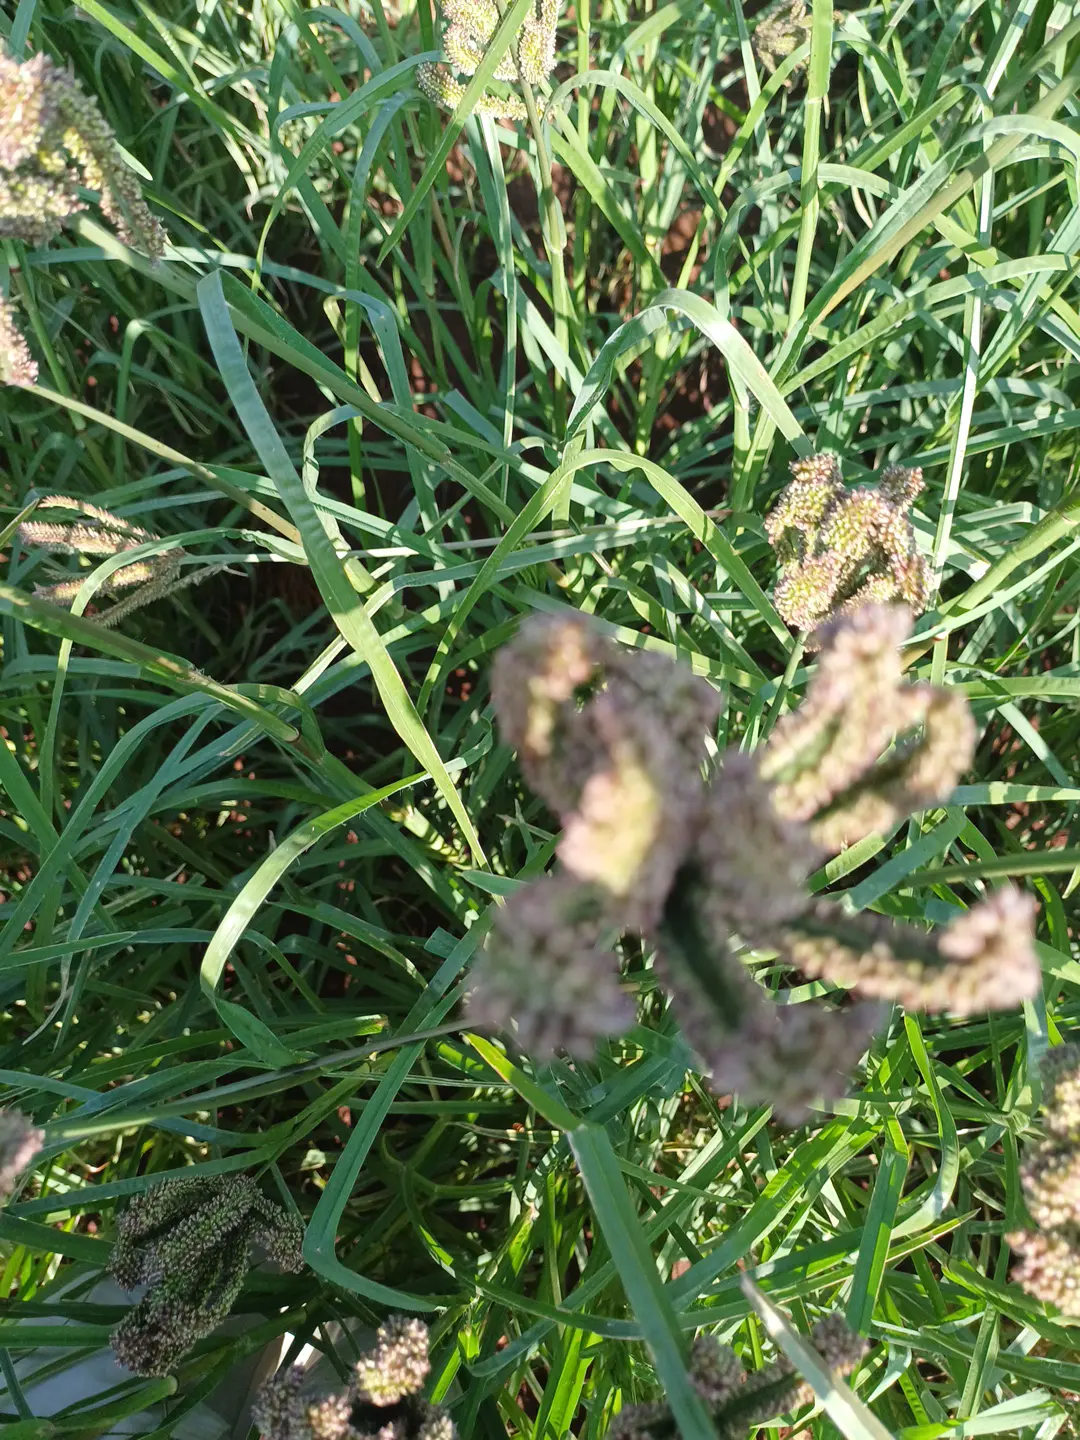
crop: finger millet
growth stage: filling grain
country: Kenya
